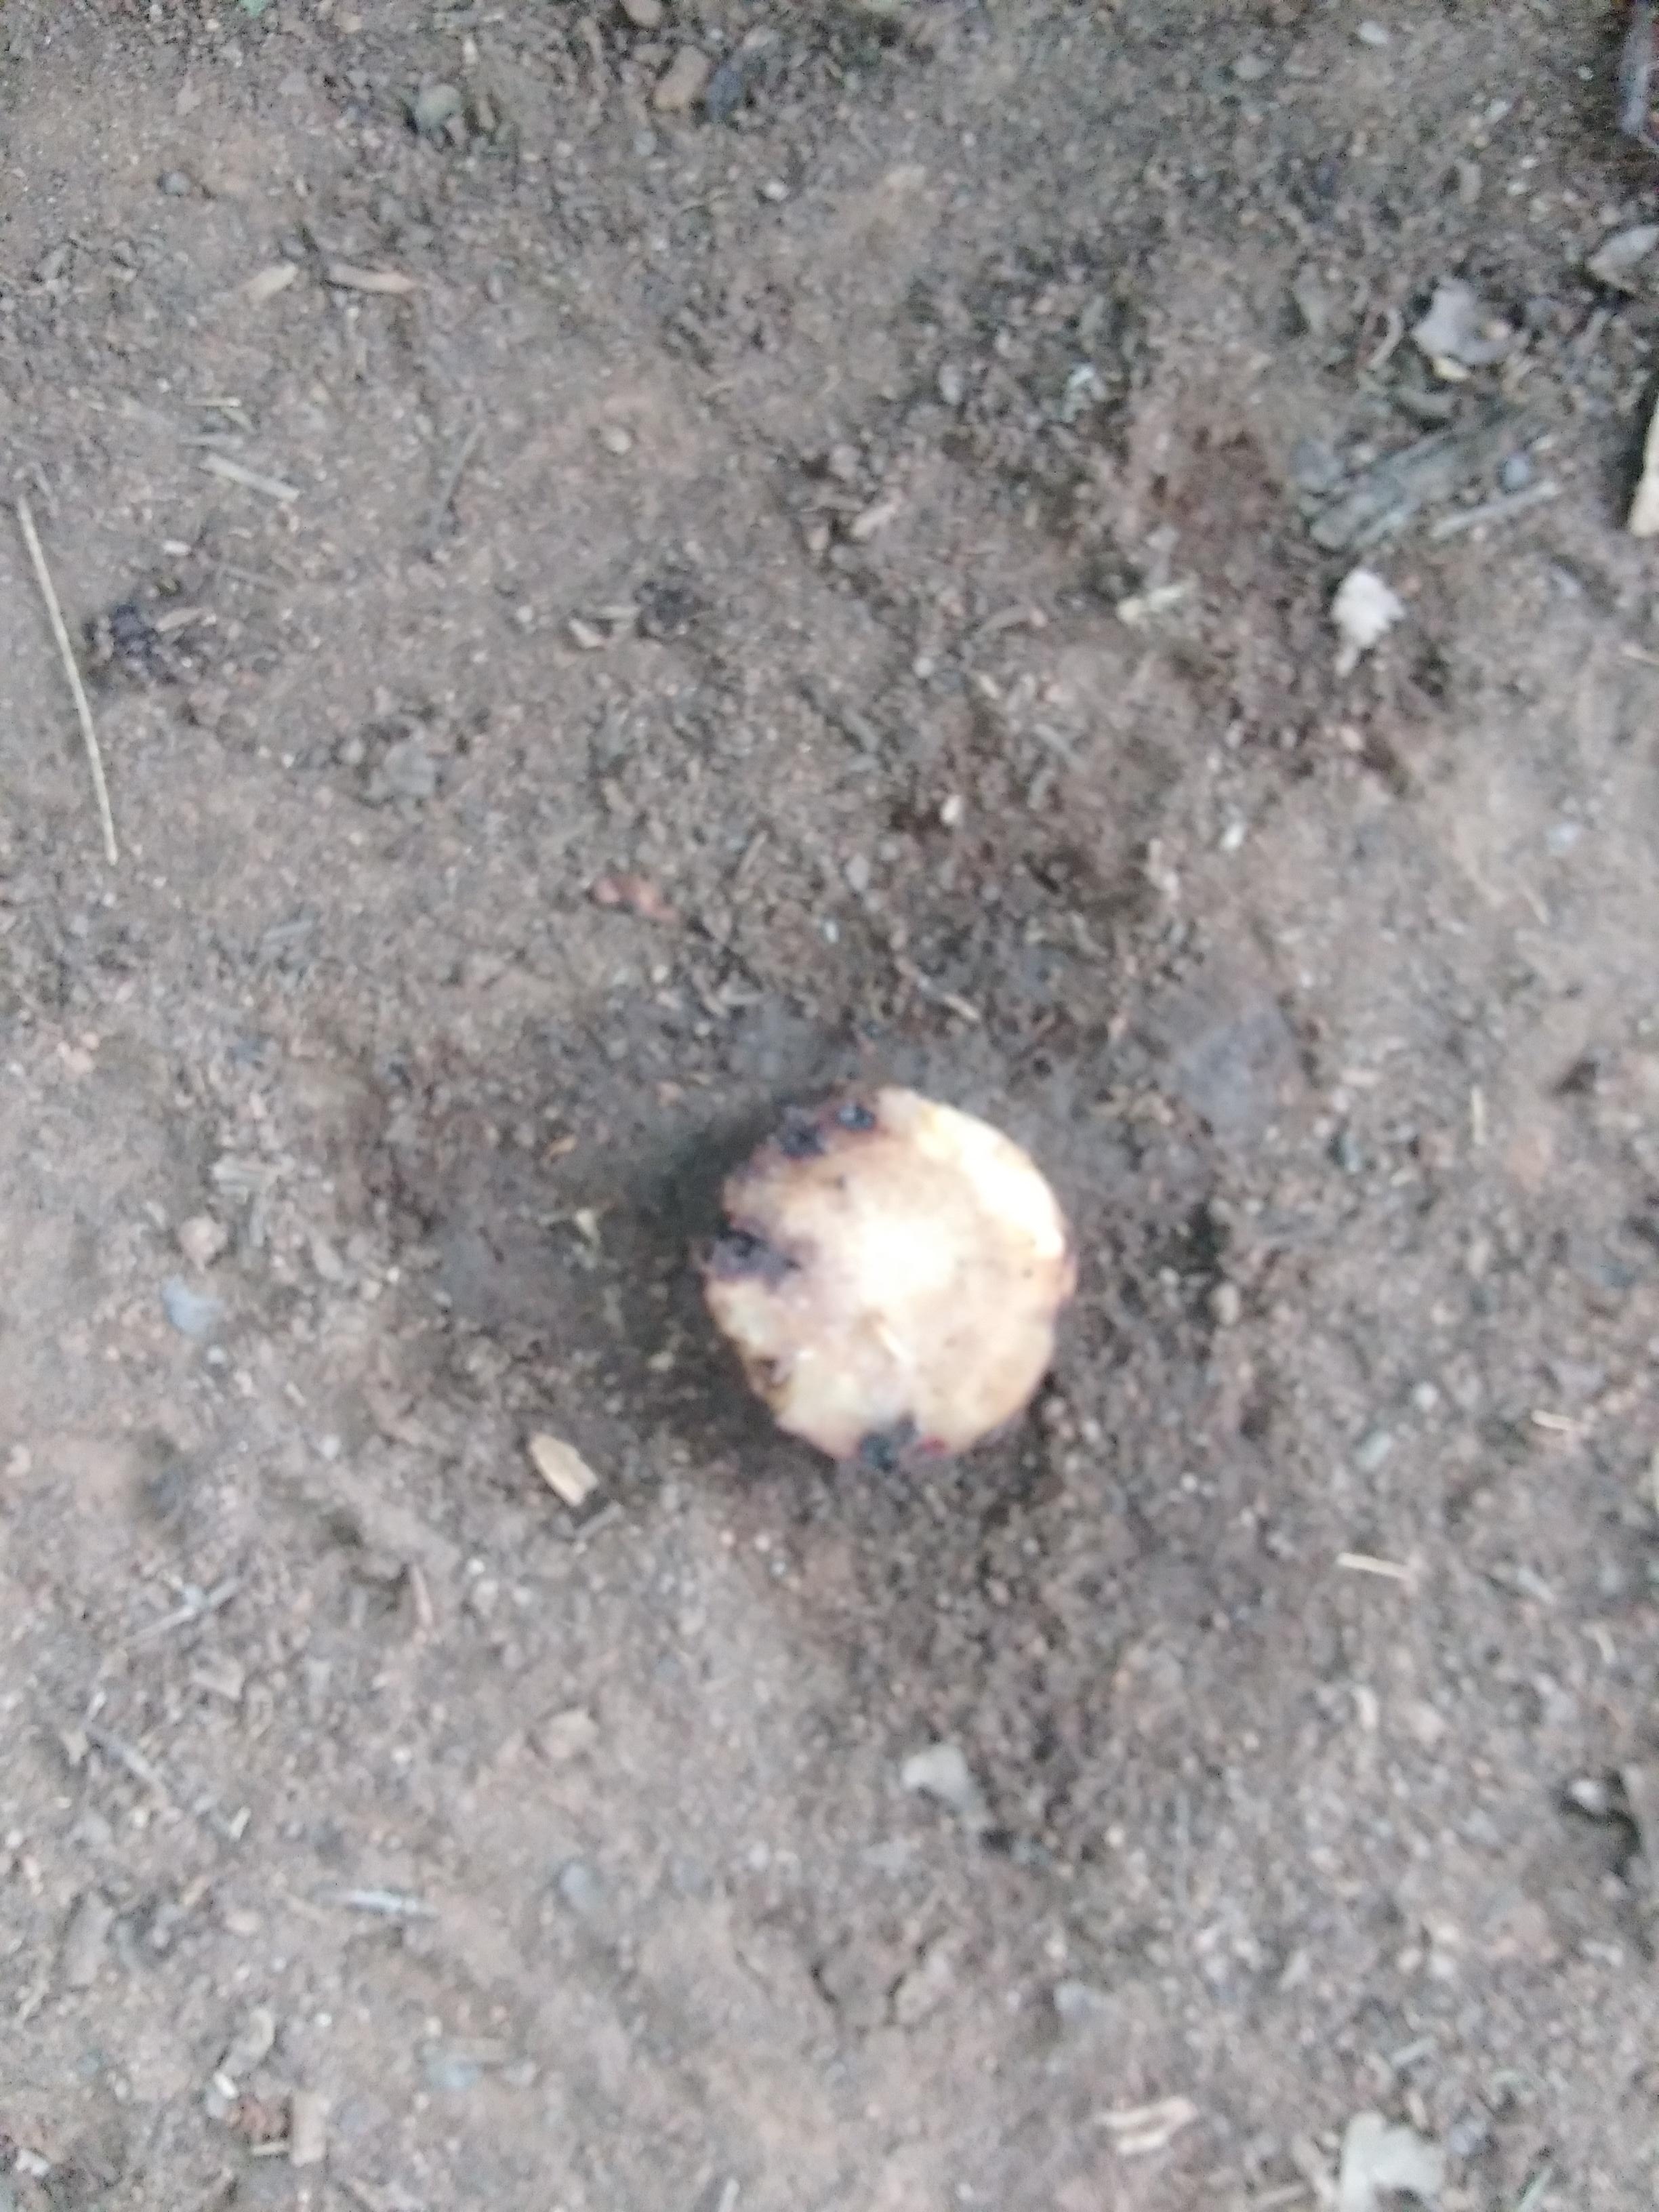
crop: banana
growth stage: vegetative
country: Tanzania
